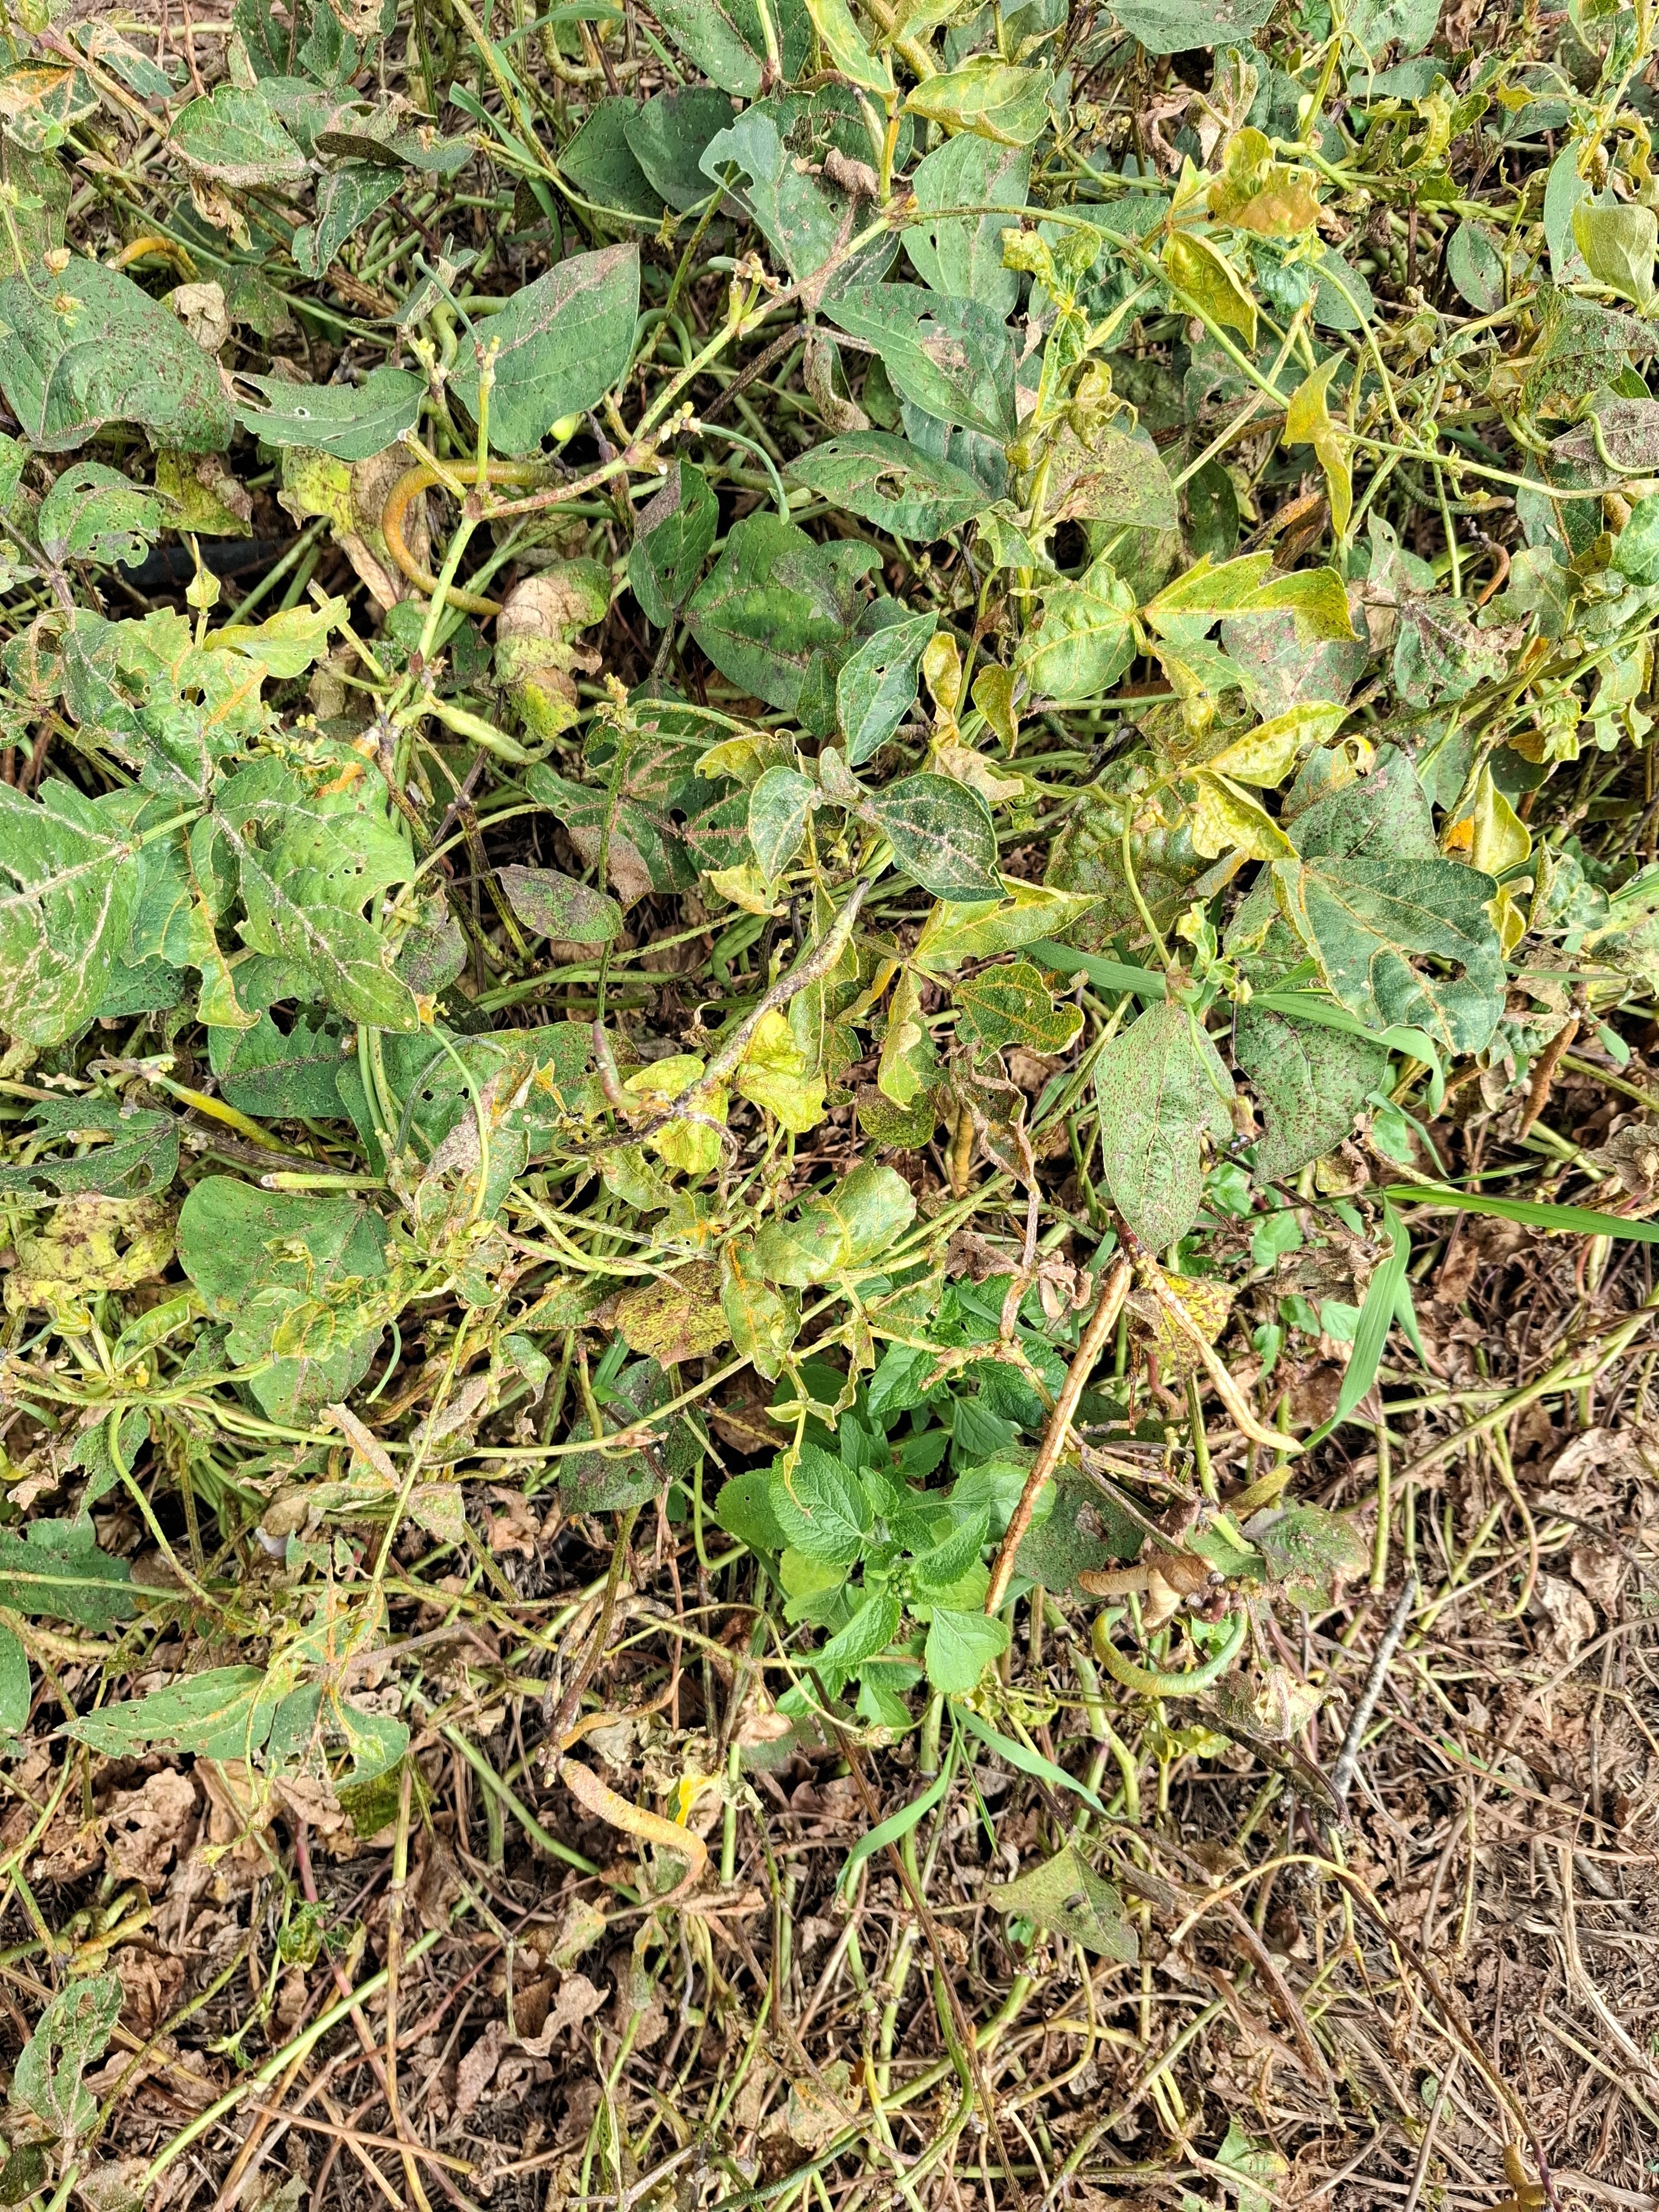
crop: cowpea
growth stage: development pod
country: Tanzania
